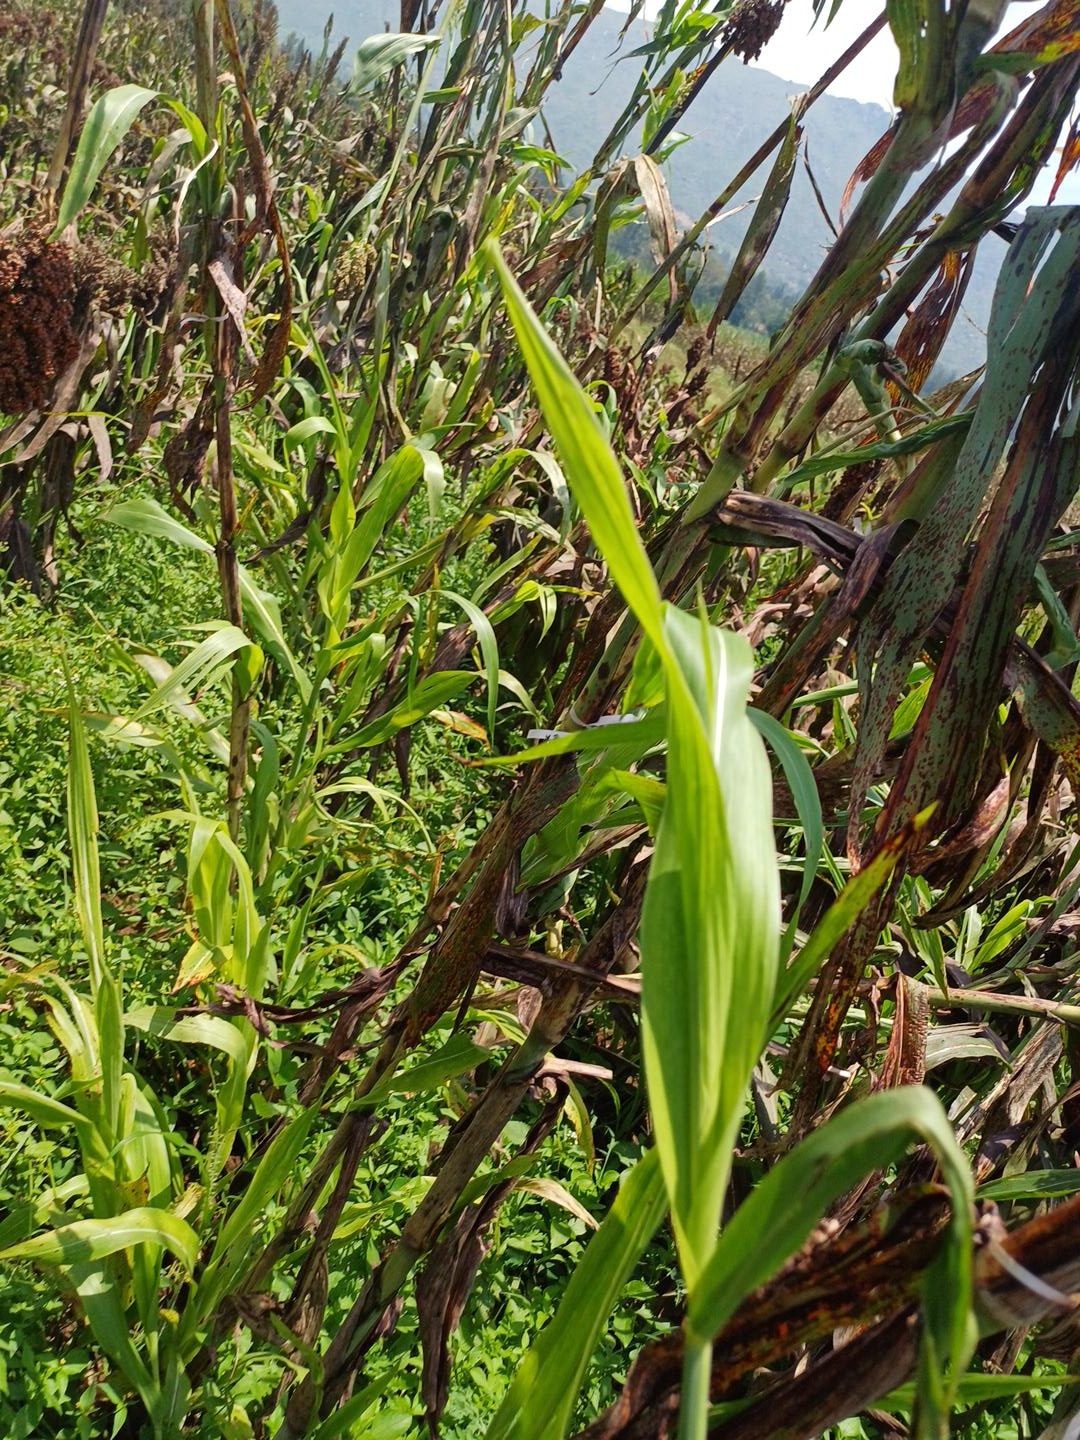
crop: sorghum
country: Kenya
